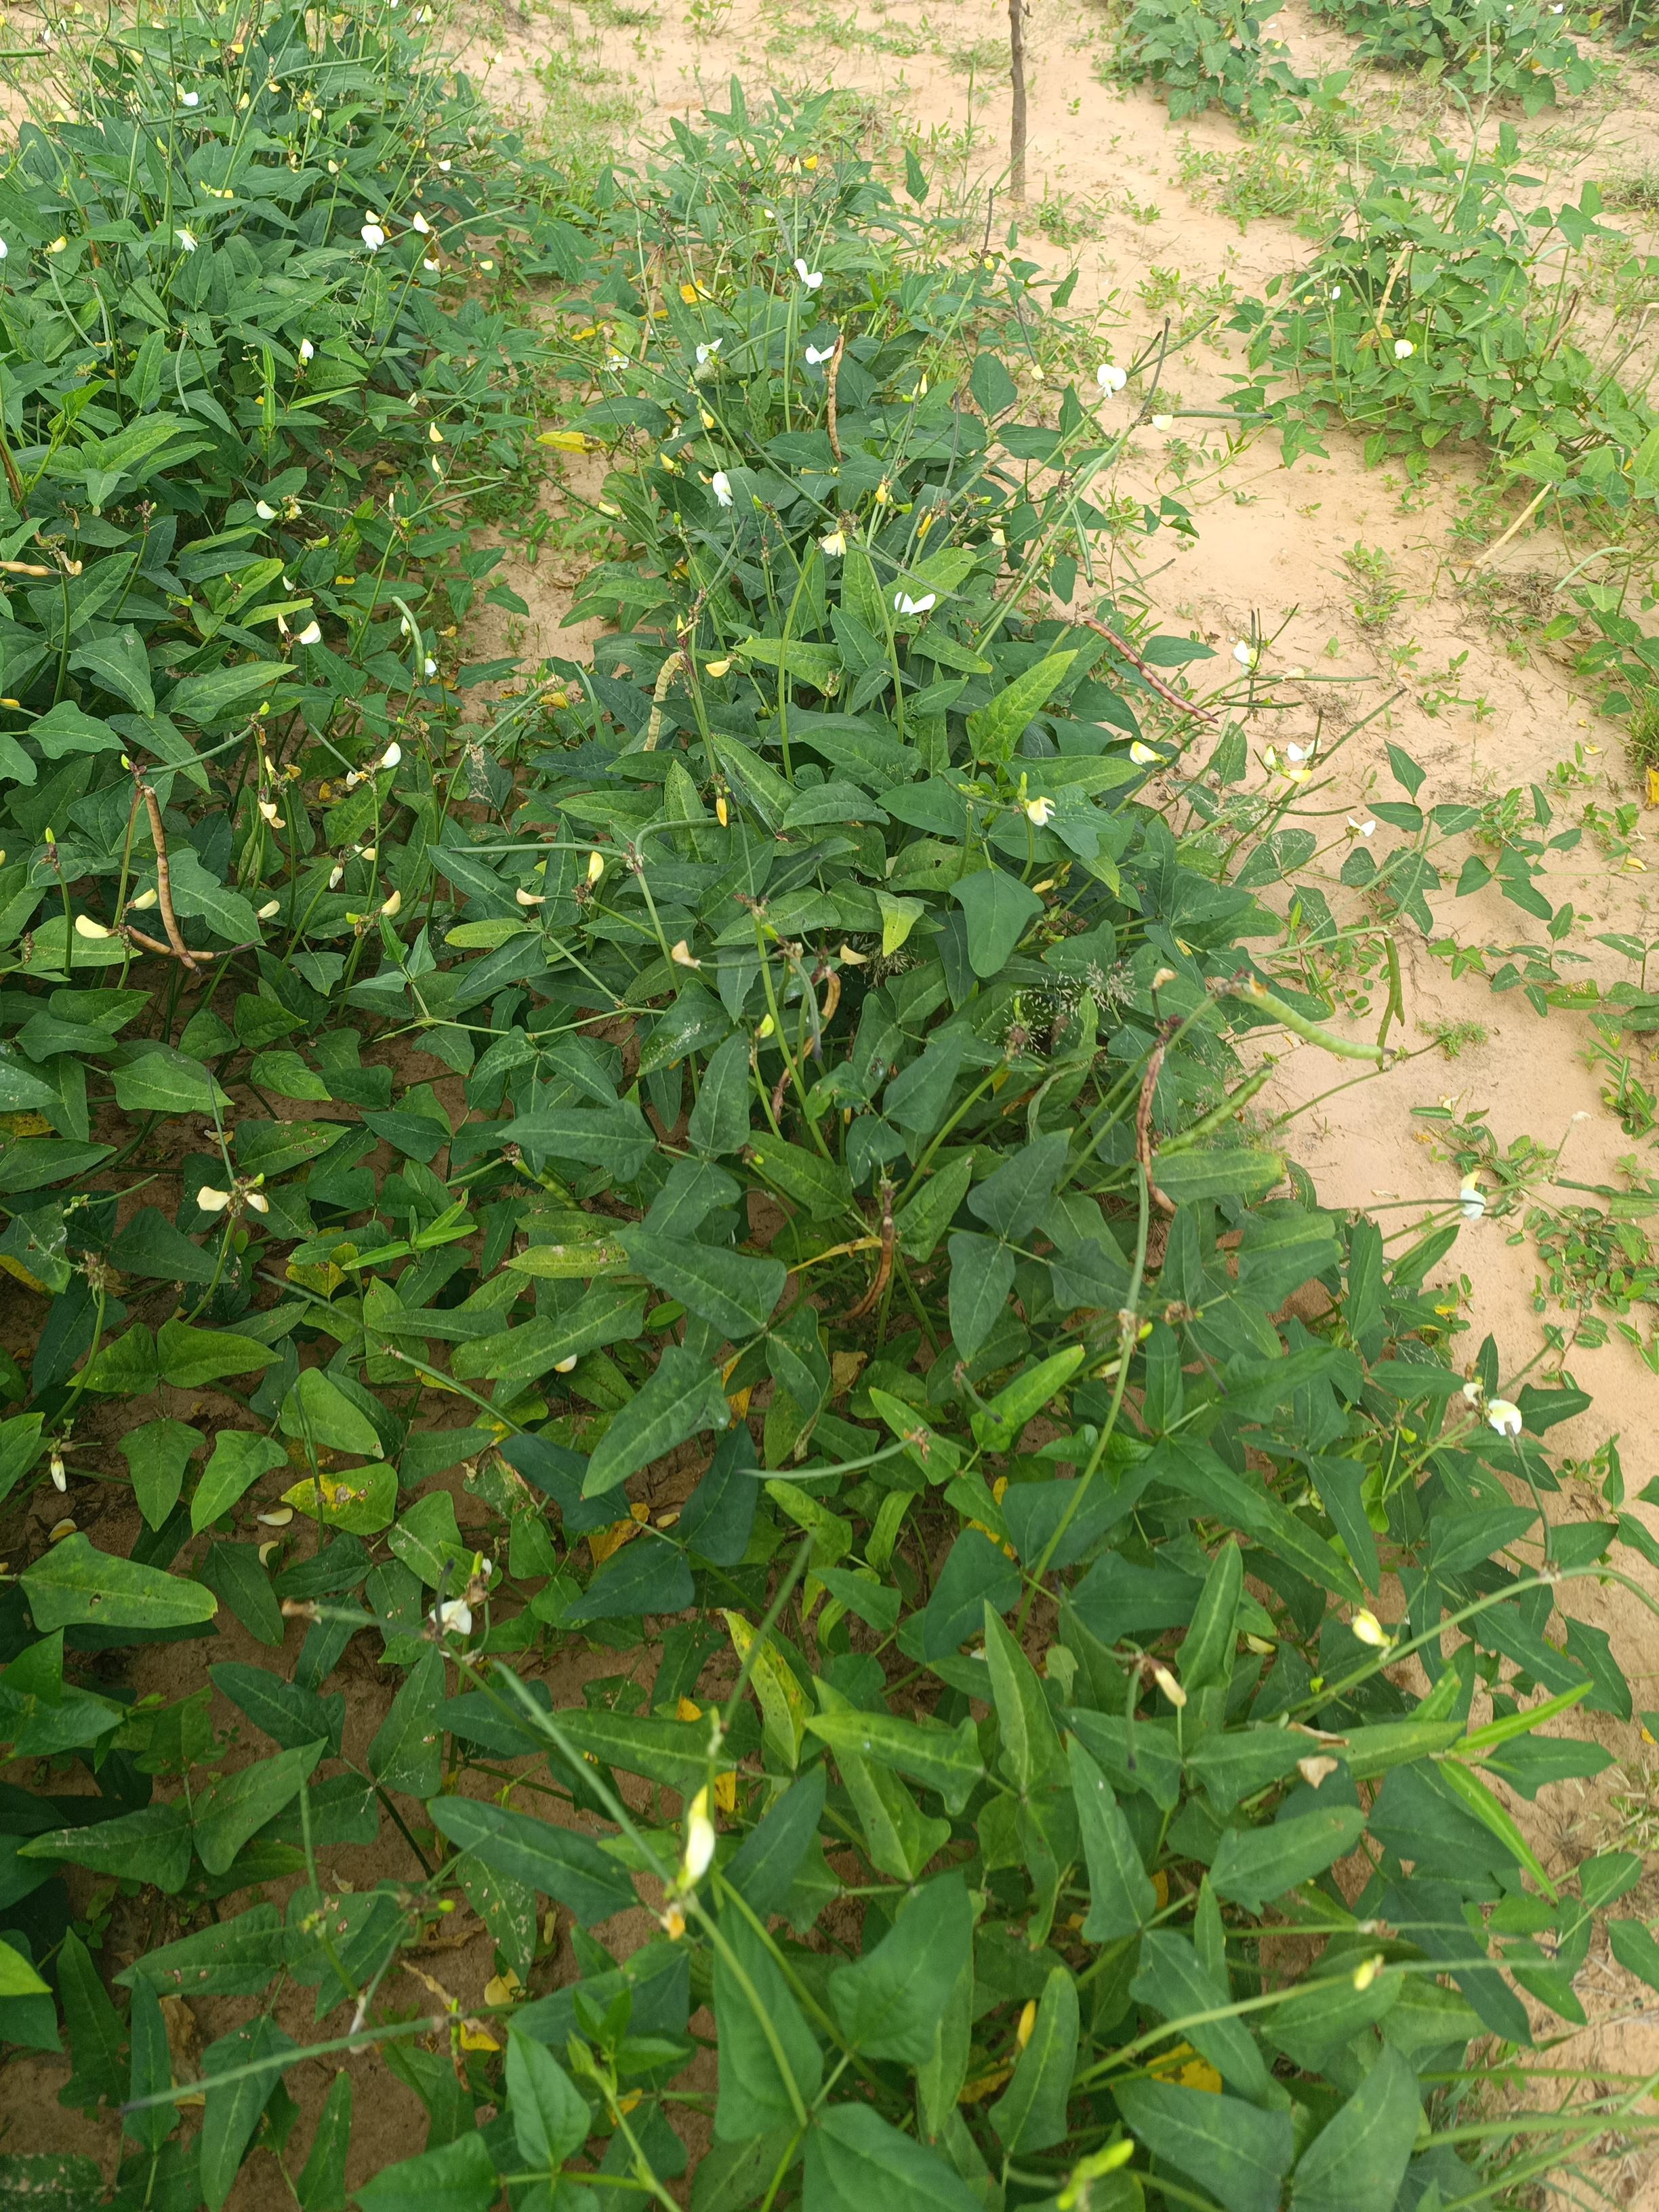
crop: cowpea
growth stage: maturity
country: Nigeria
